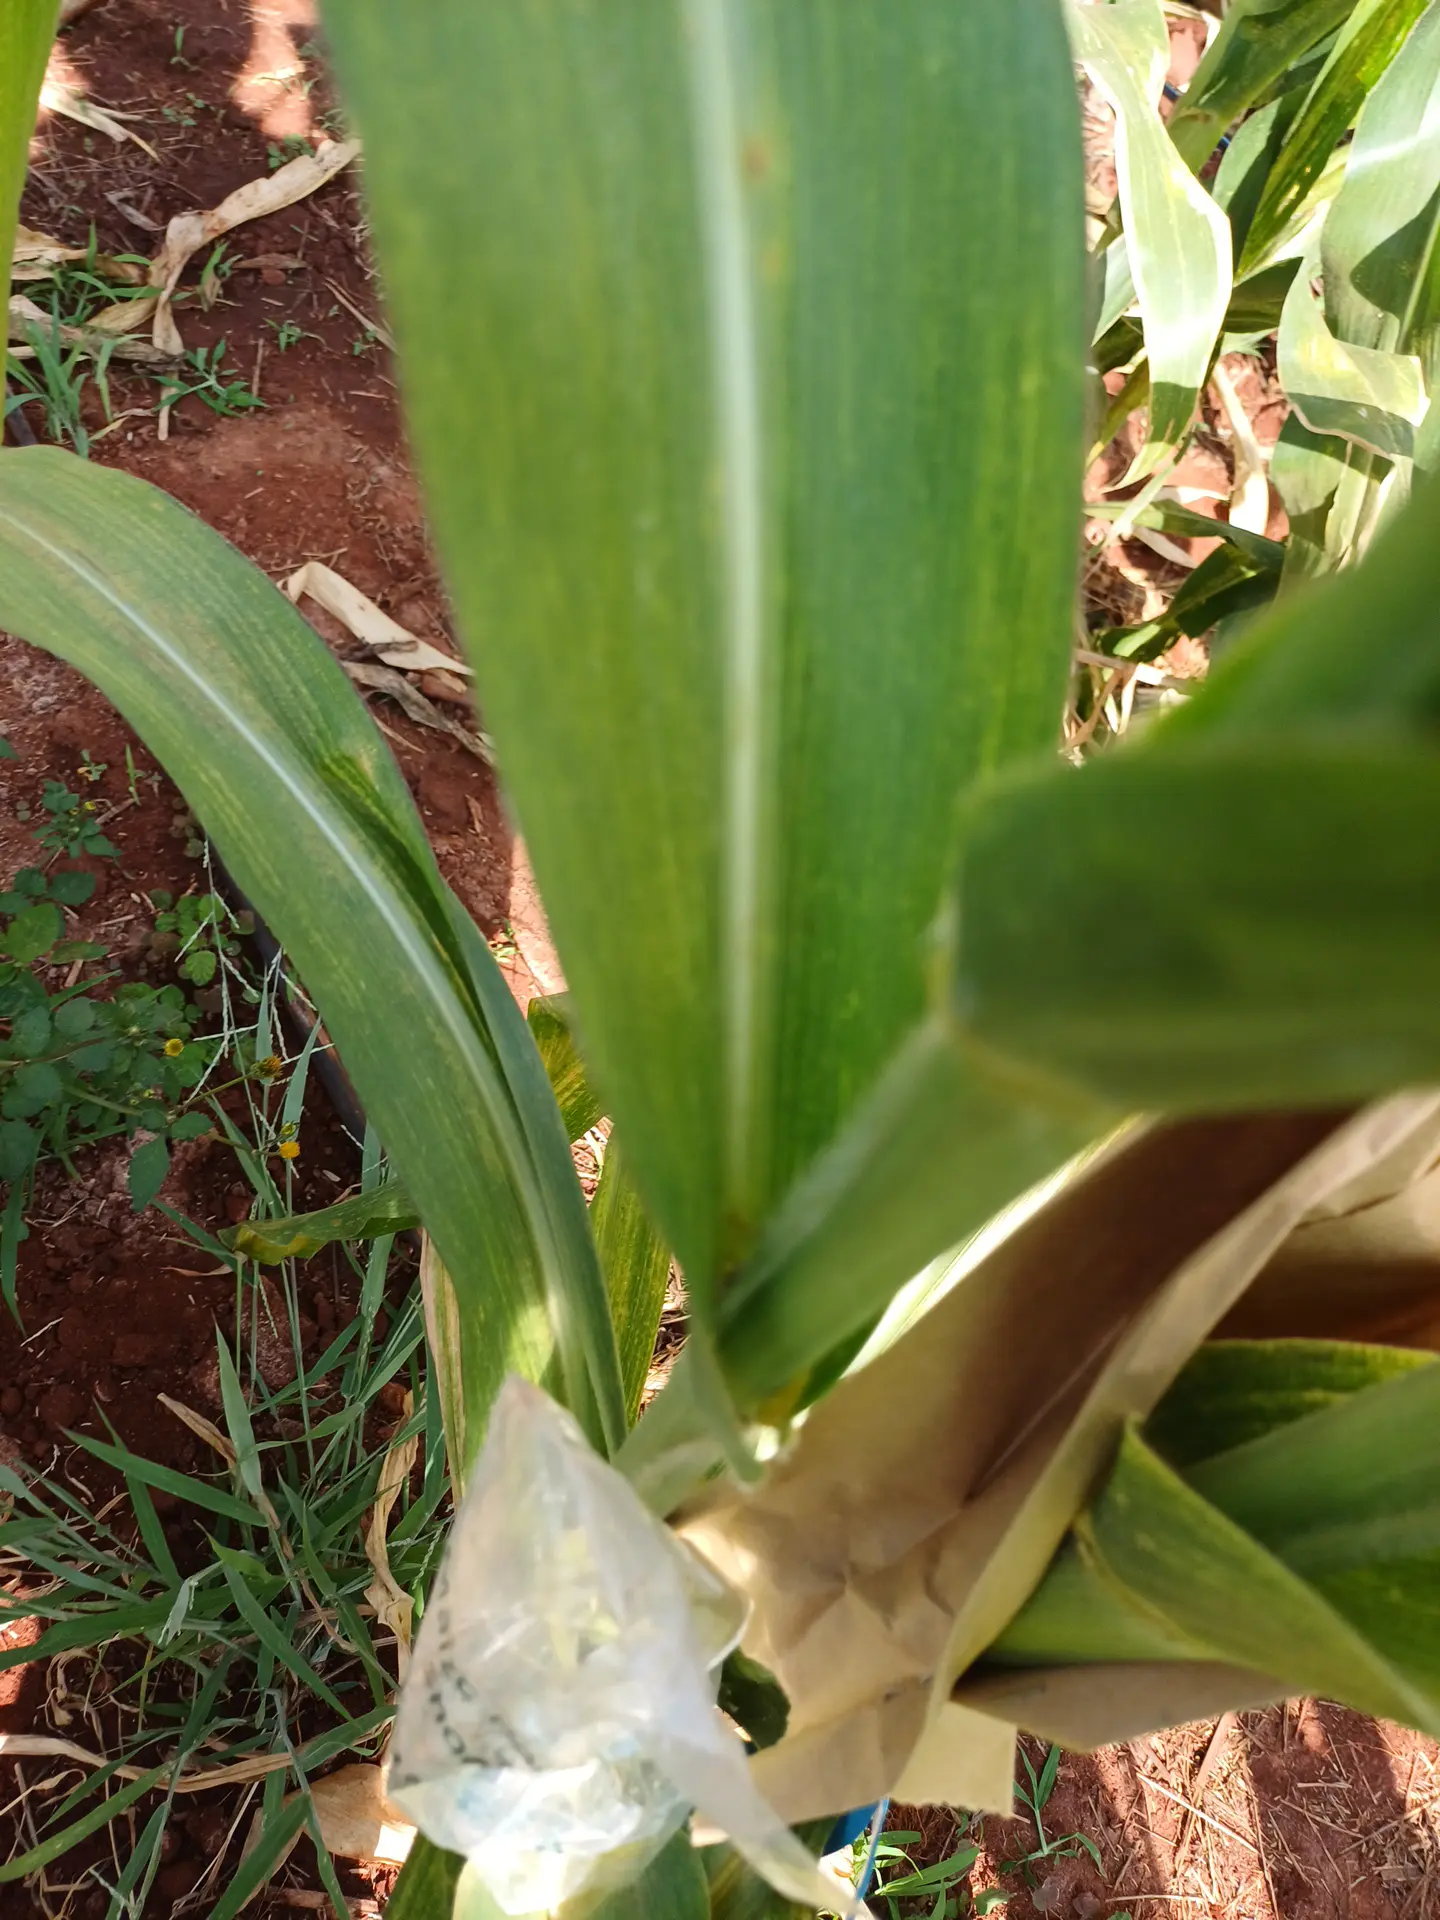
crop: maize
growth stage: flowering
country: Kenya
